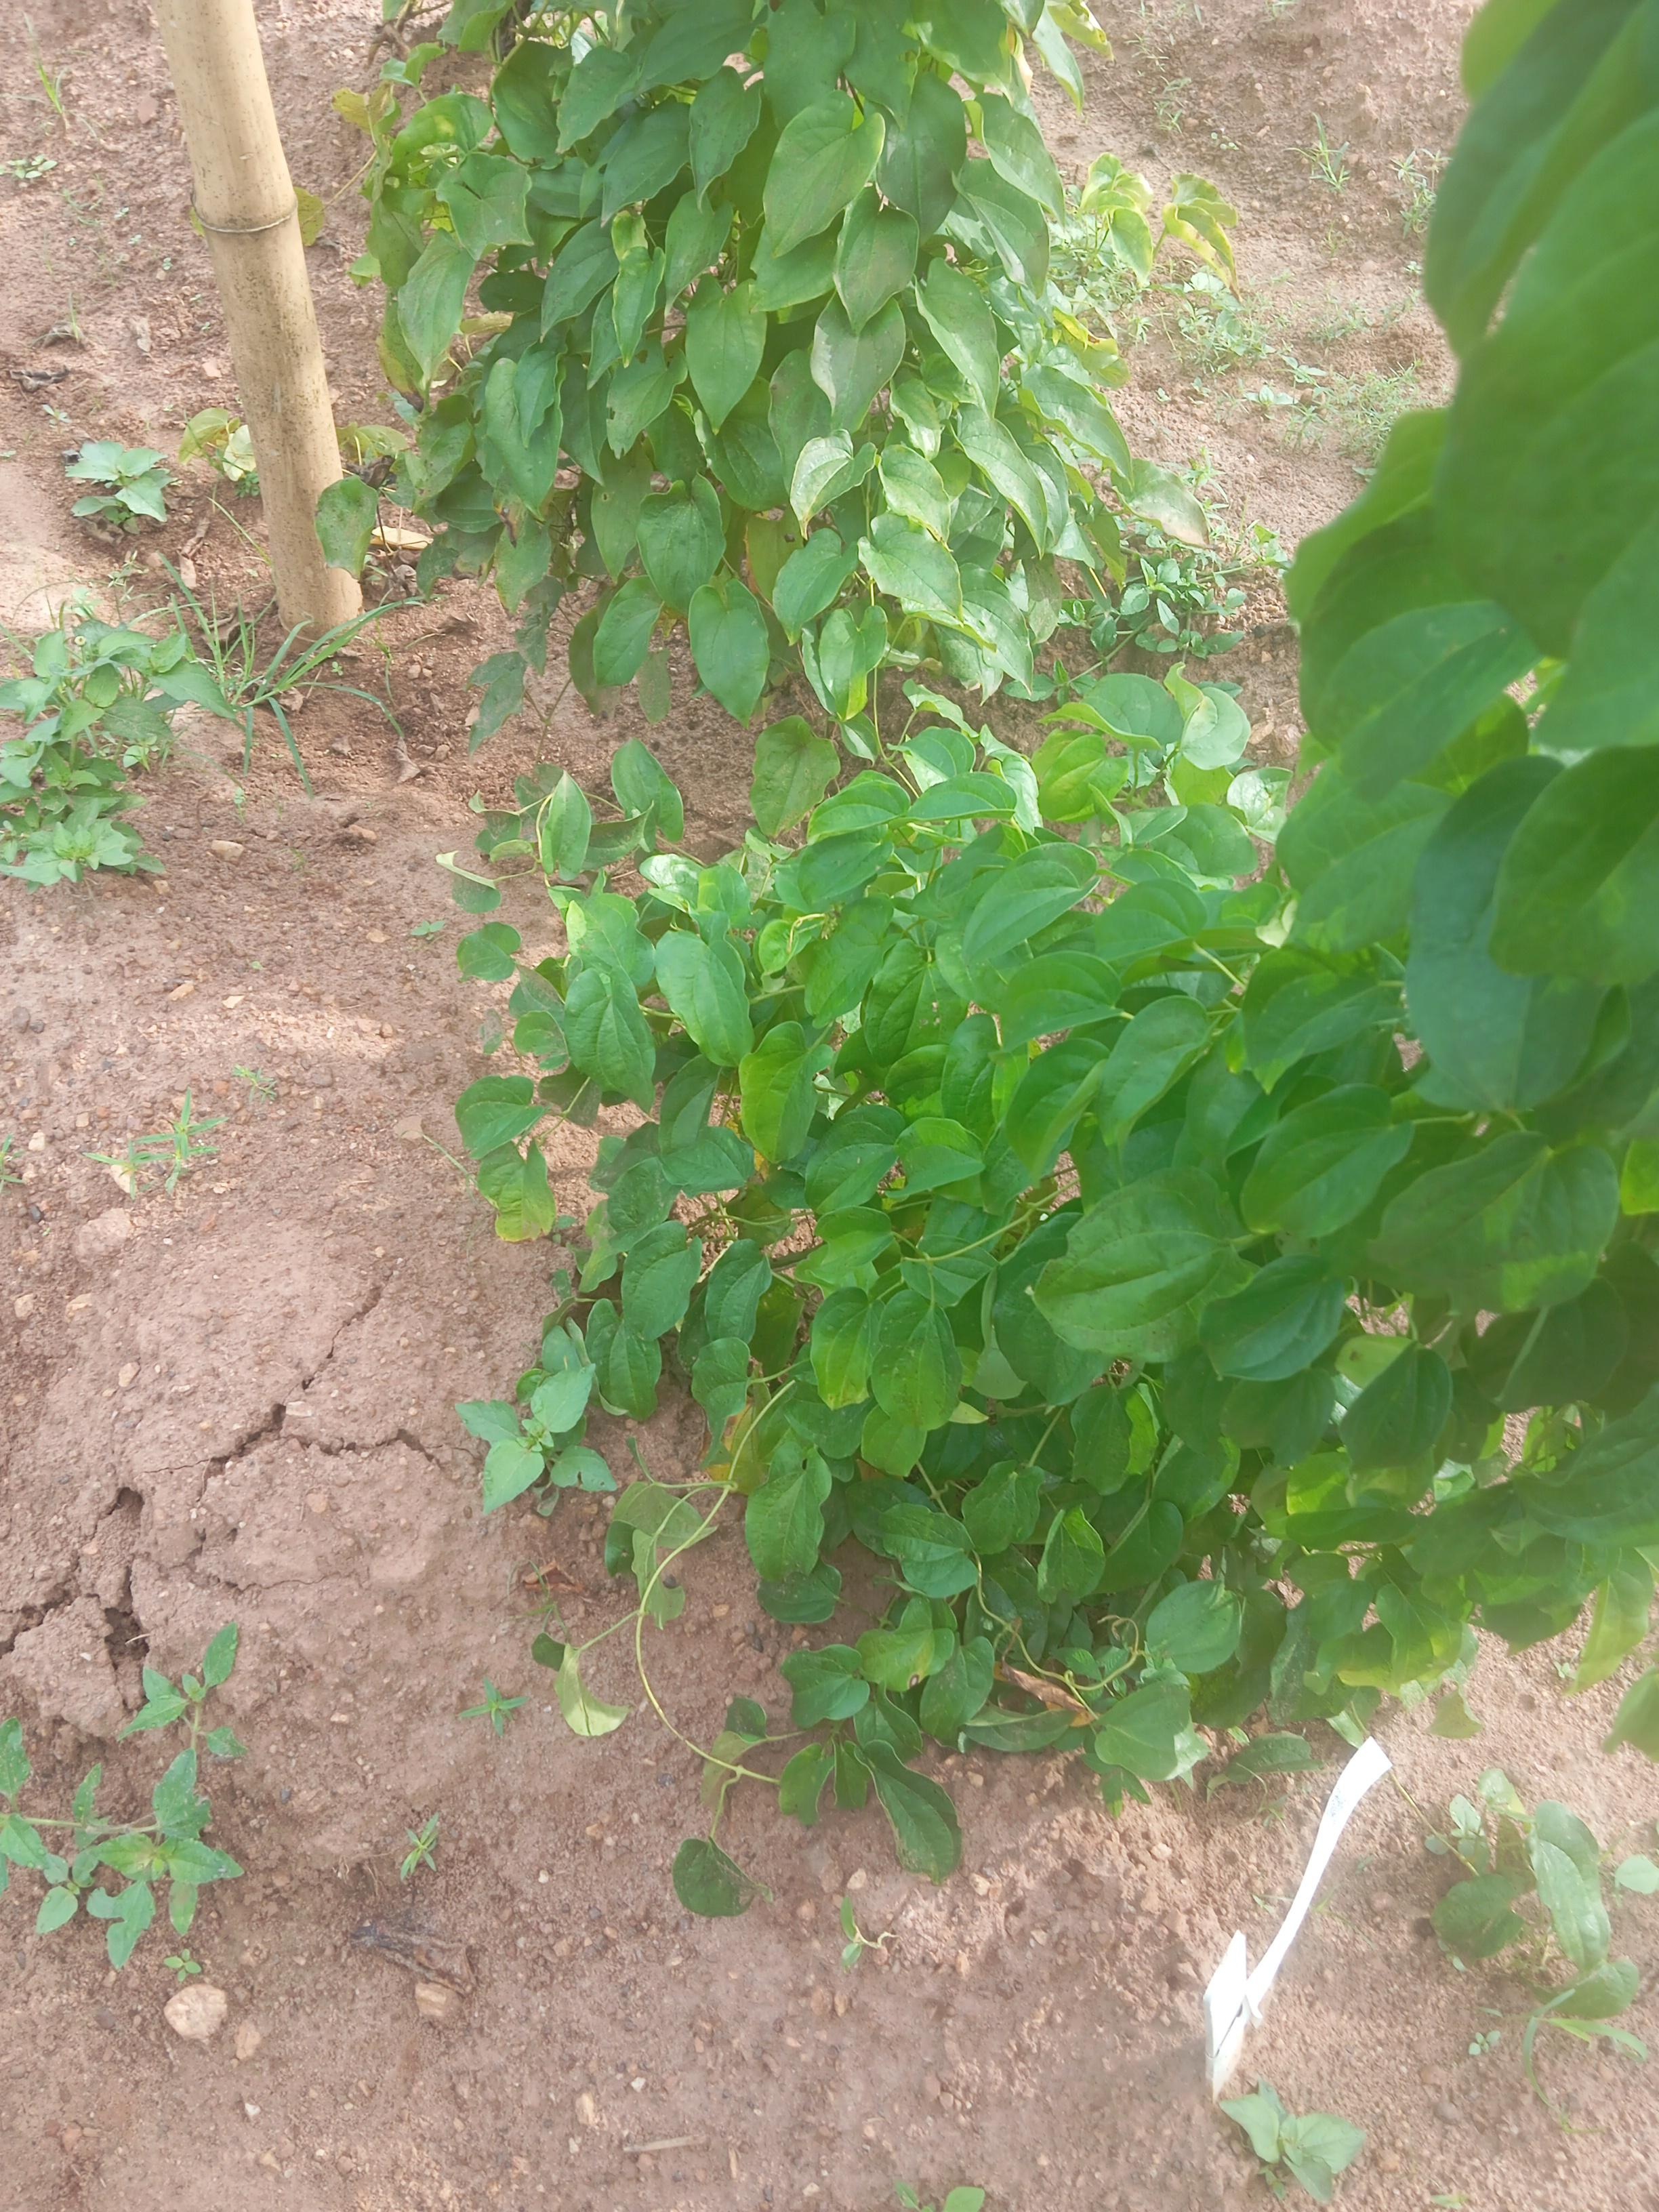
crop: yam
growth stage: sprouting emergence
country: Nigeria
